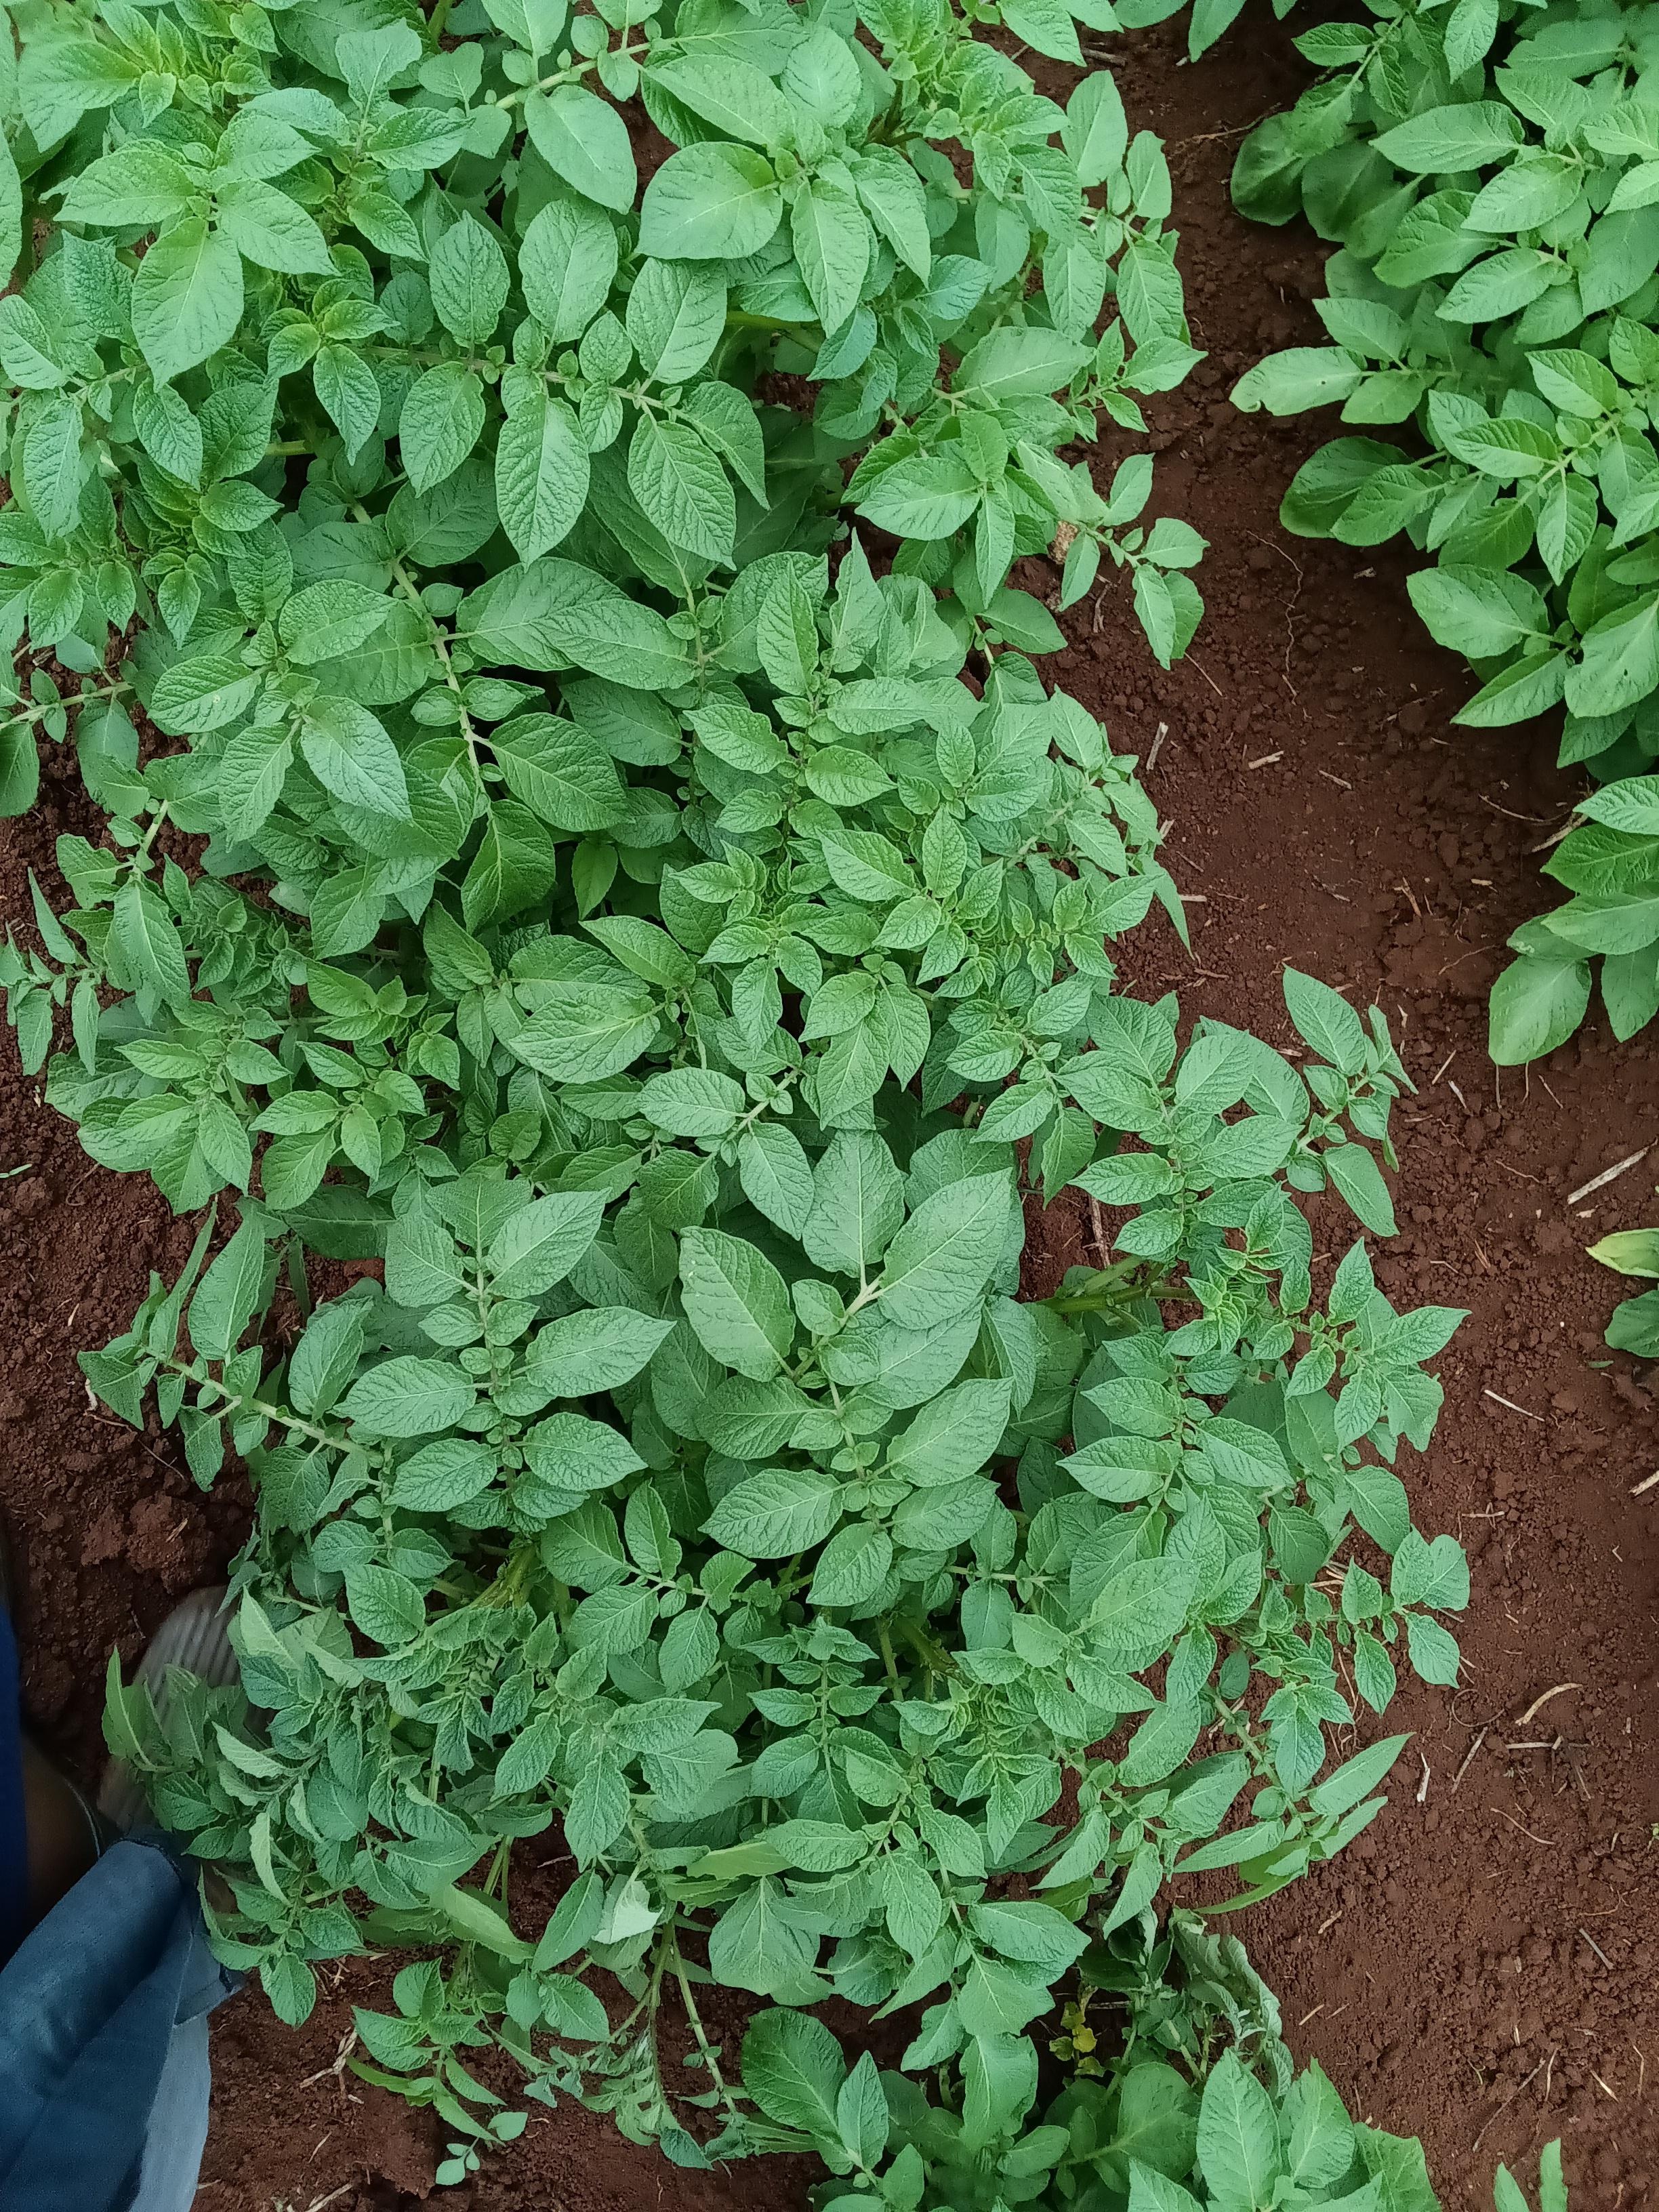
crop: potato
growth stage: emergence
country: Kenya
